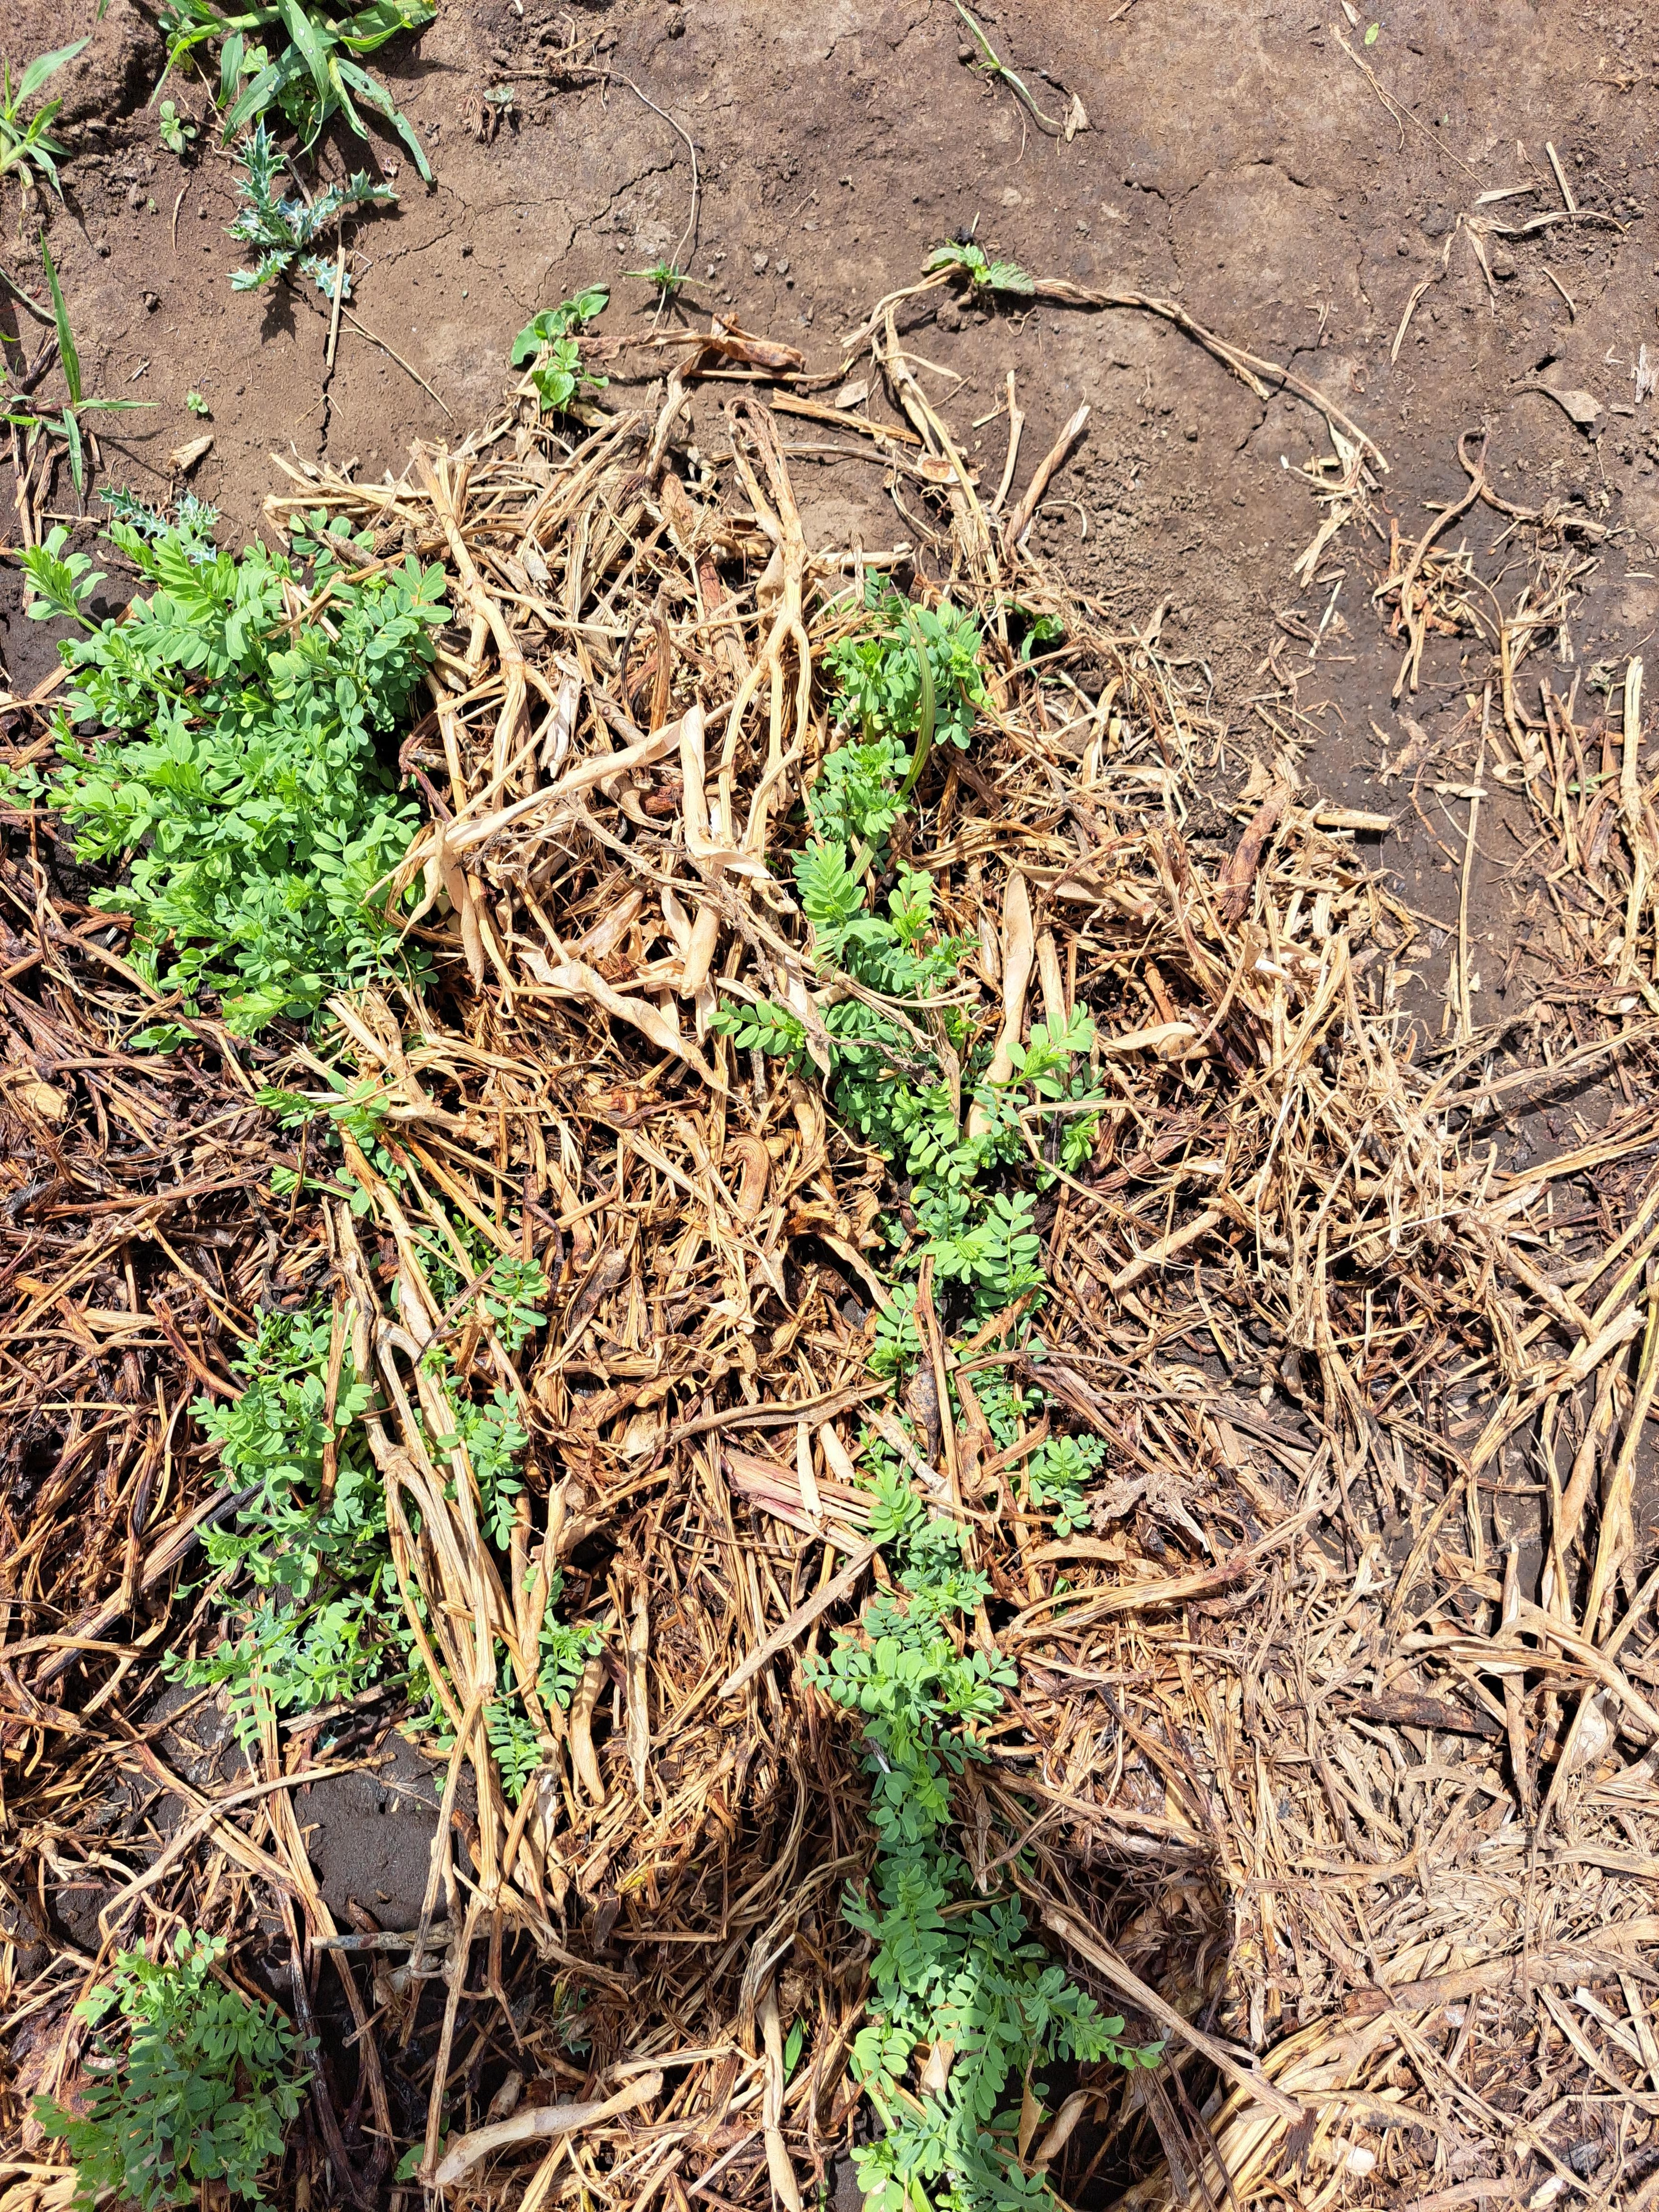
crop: lentil
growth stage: vegetative
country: Tanzania
